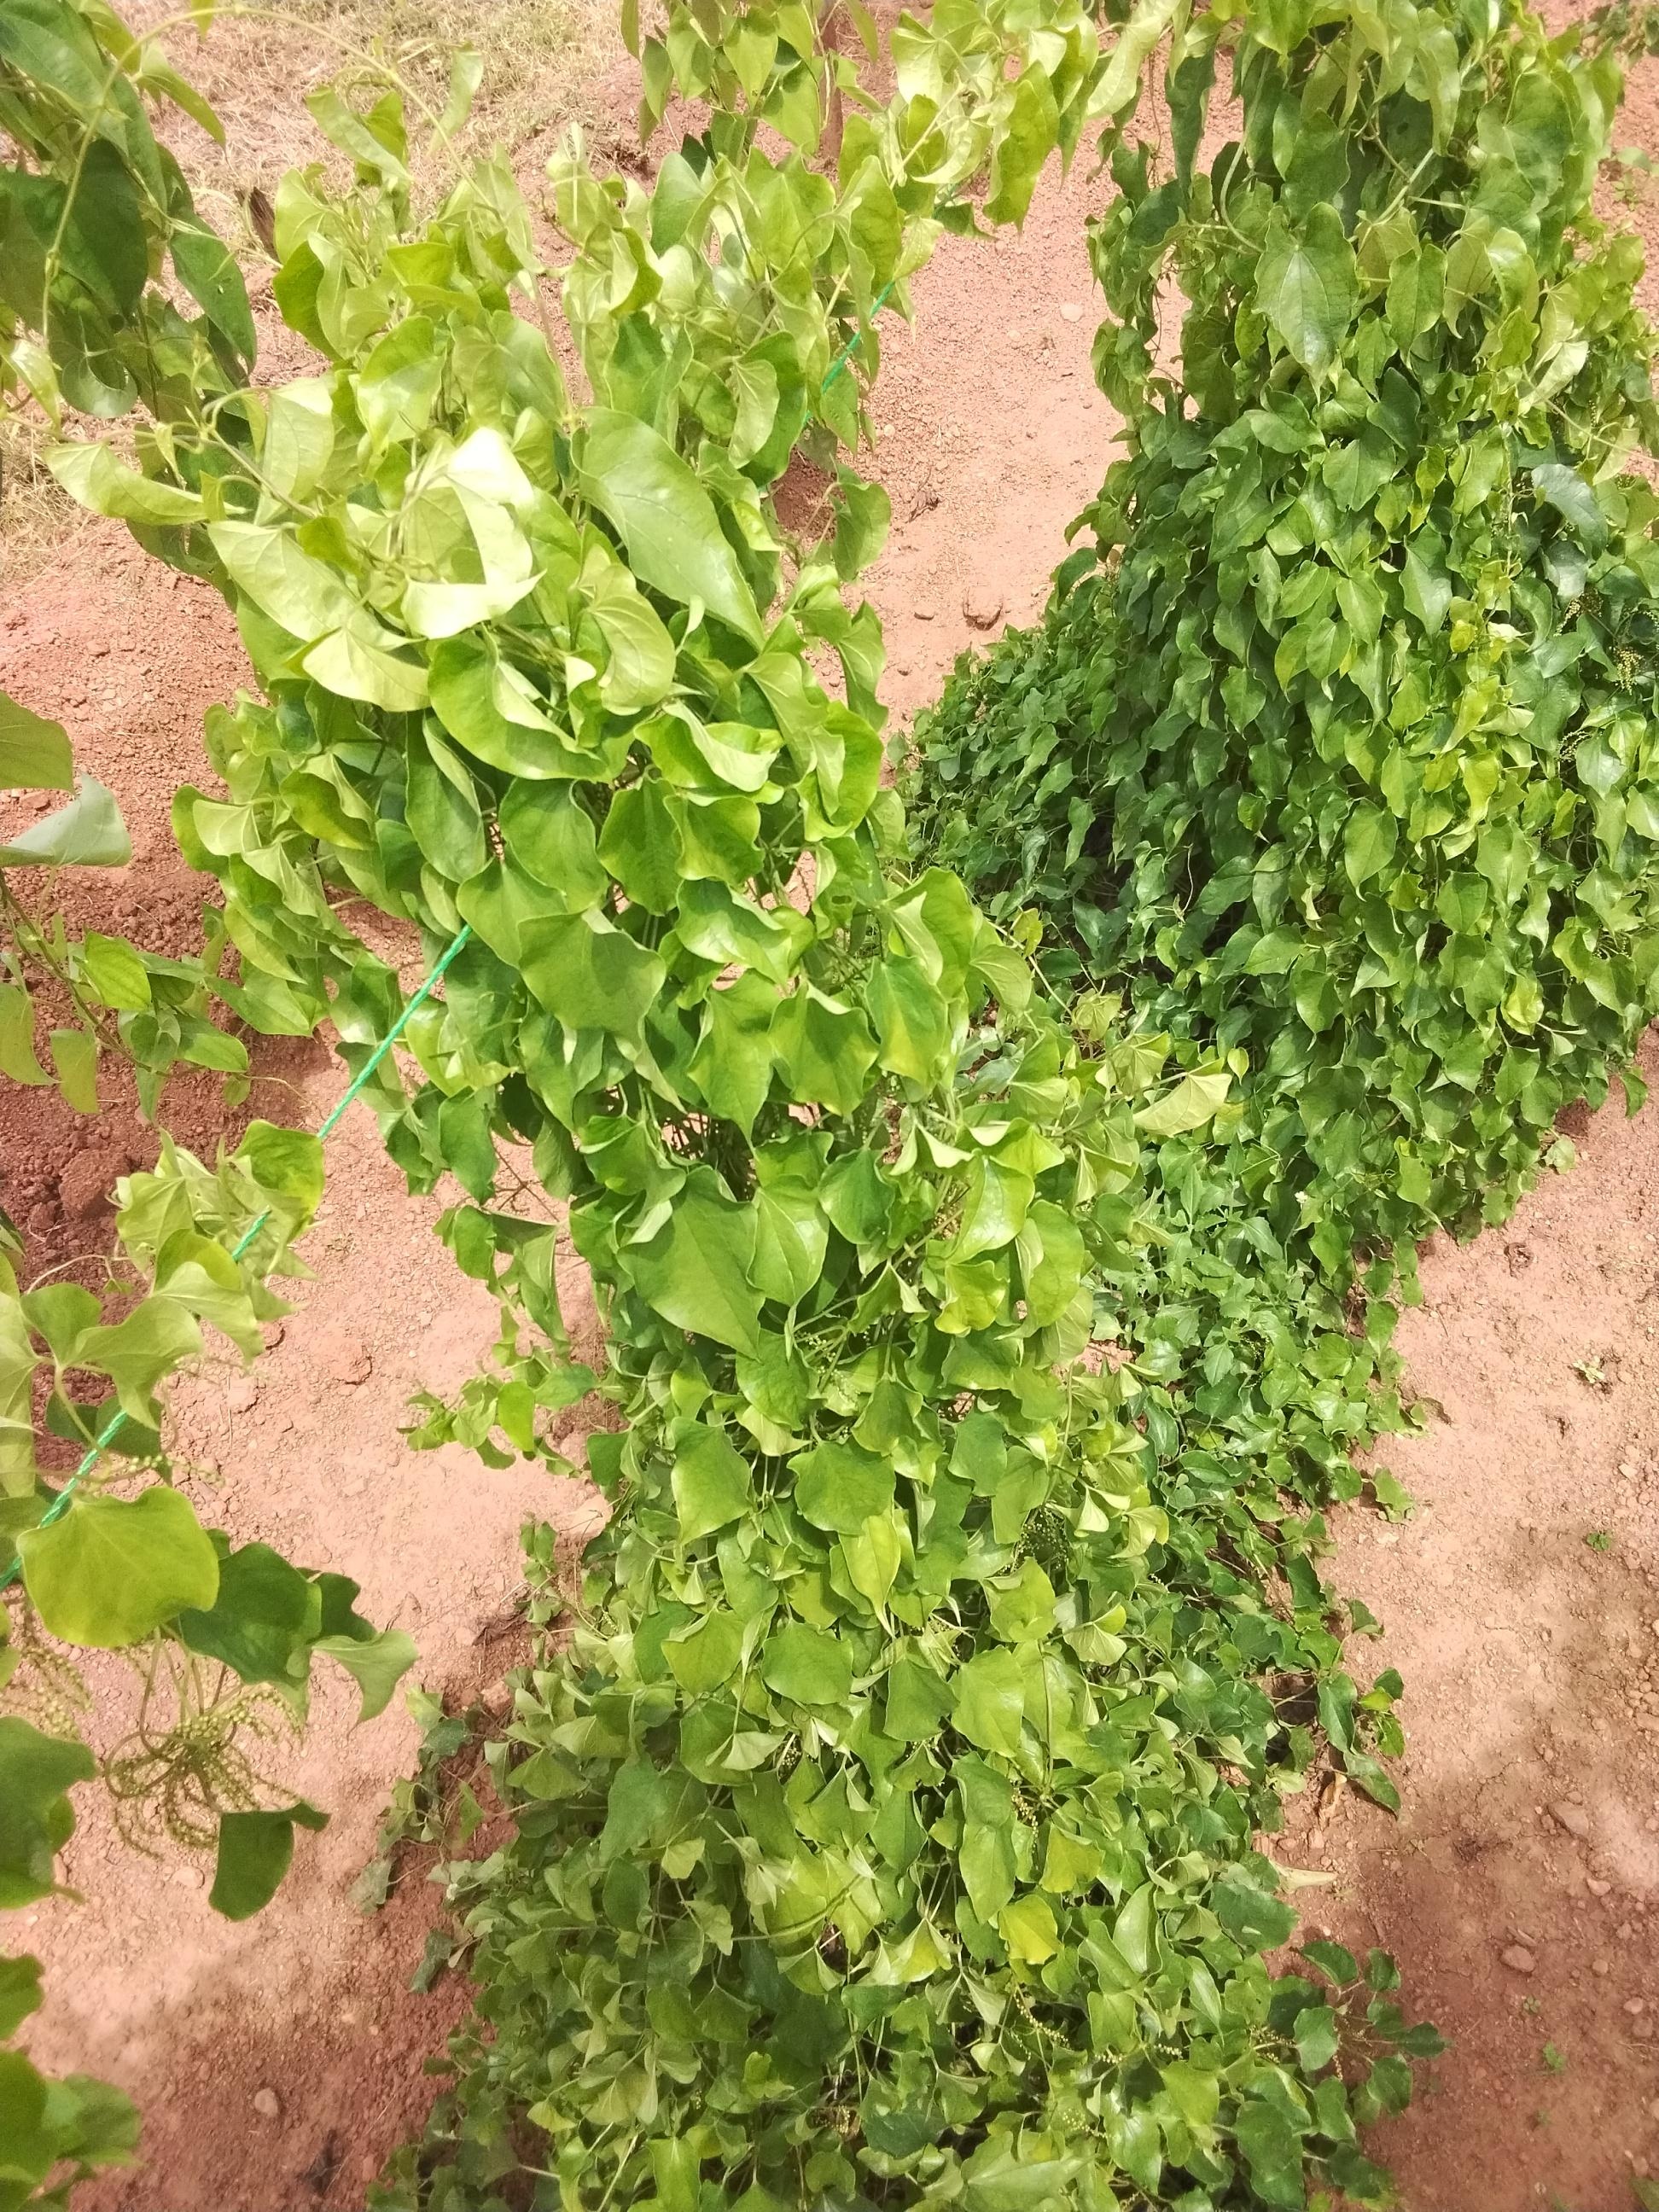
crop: yam
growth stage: vegetative
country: Nigeria
